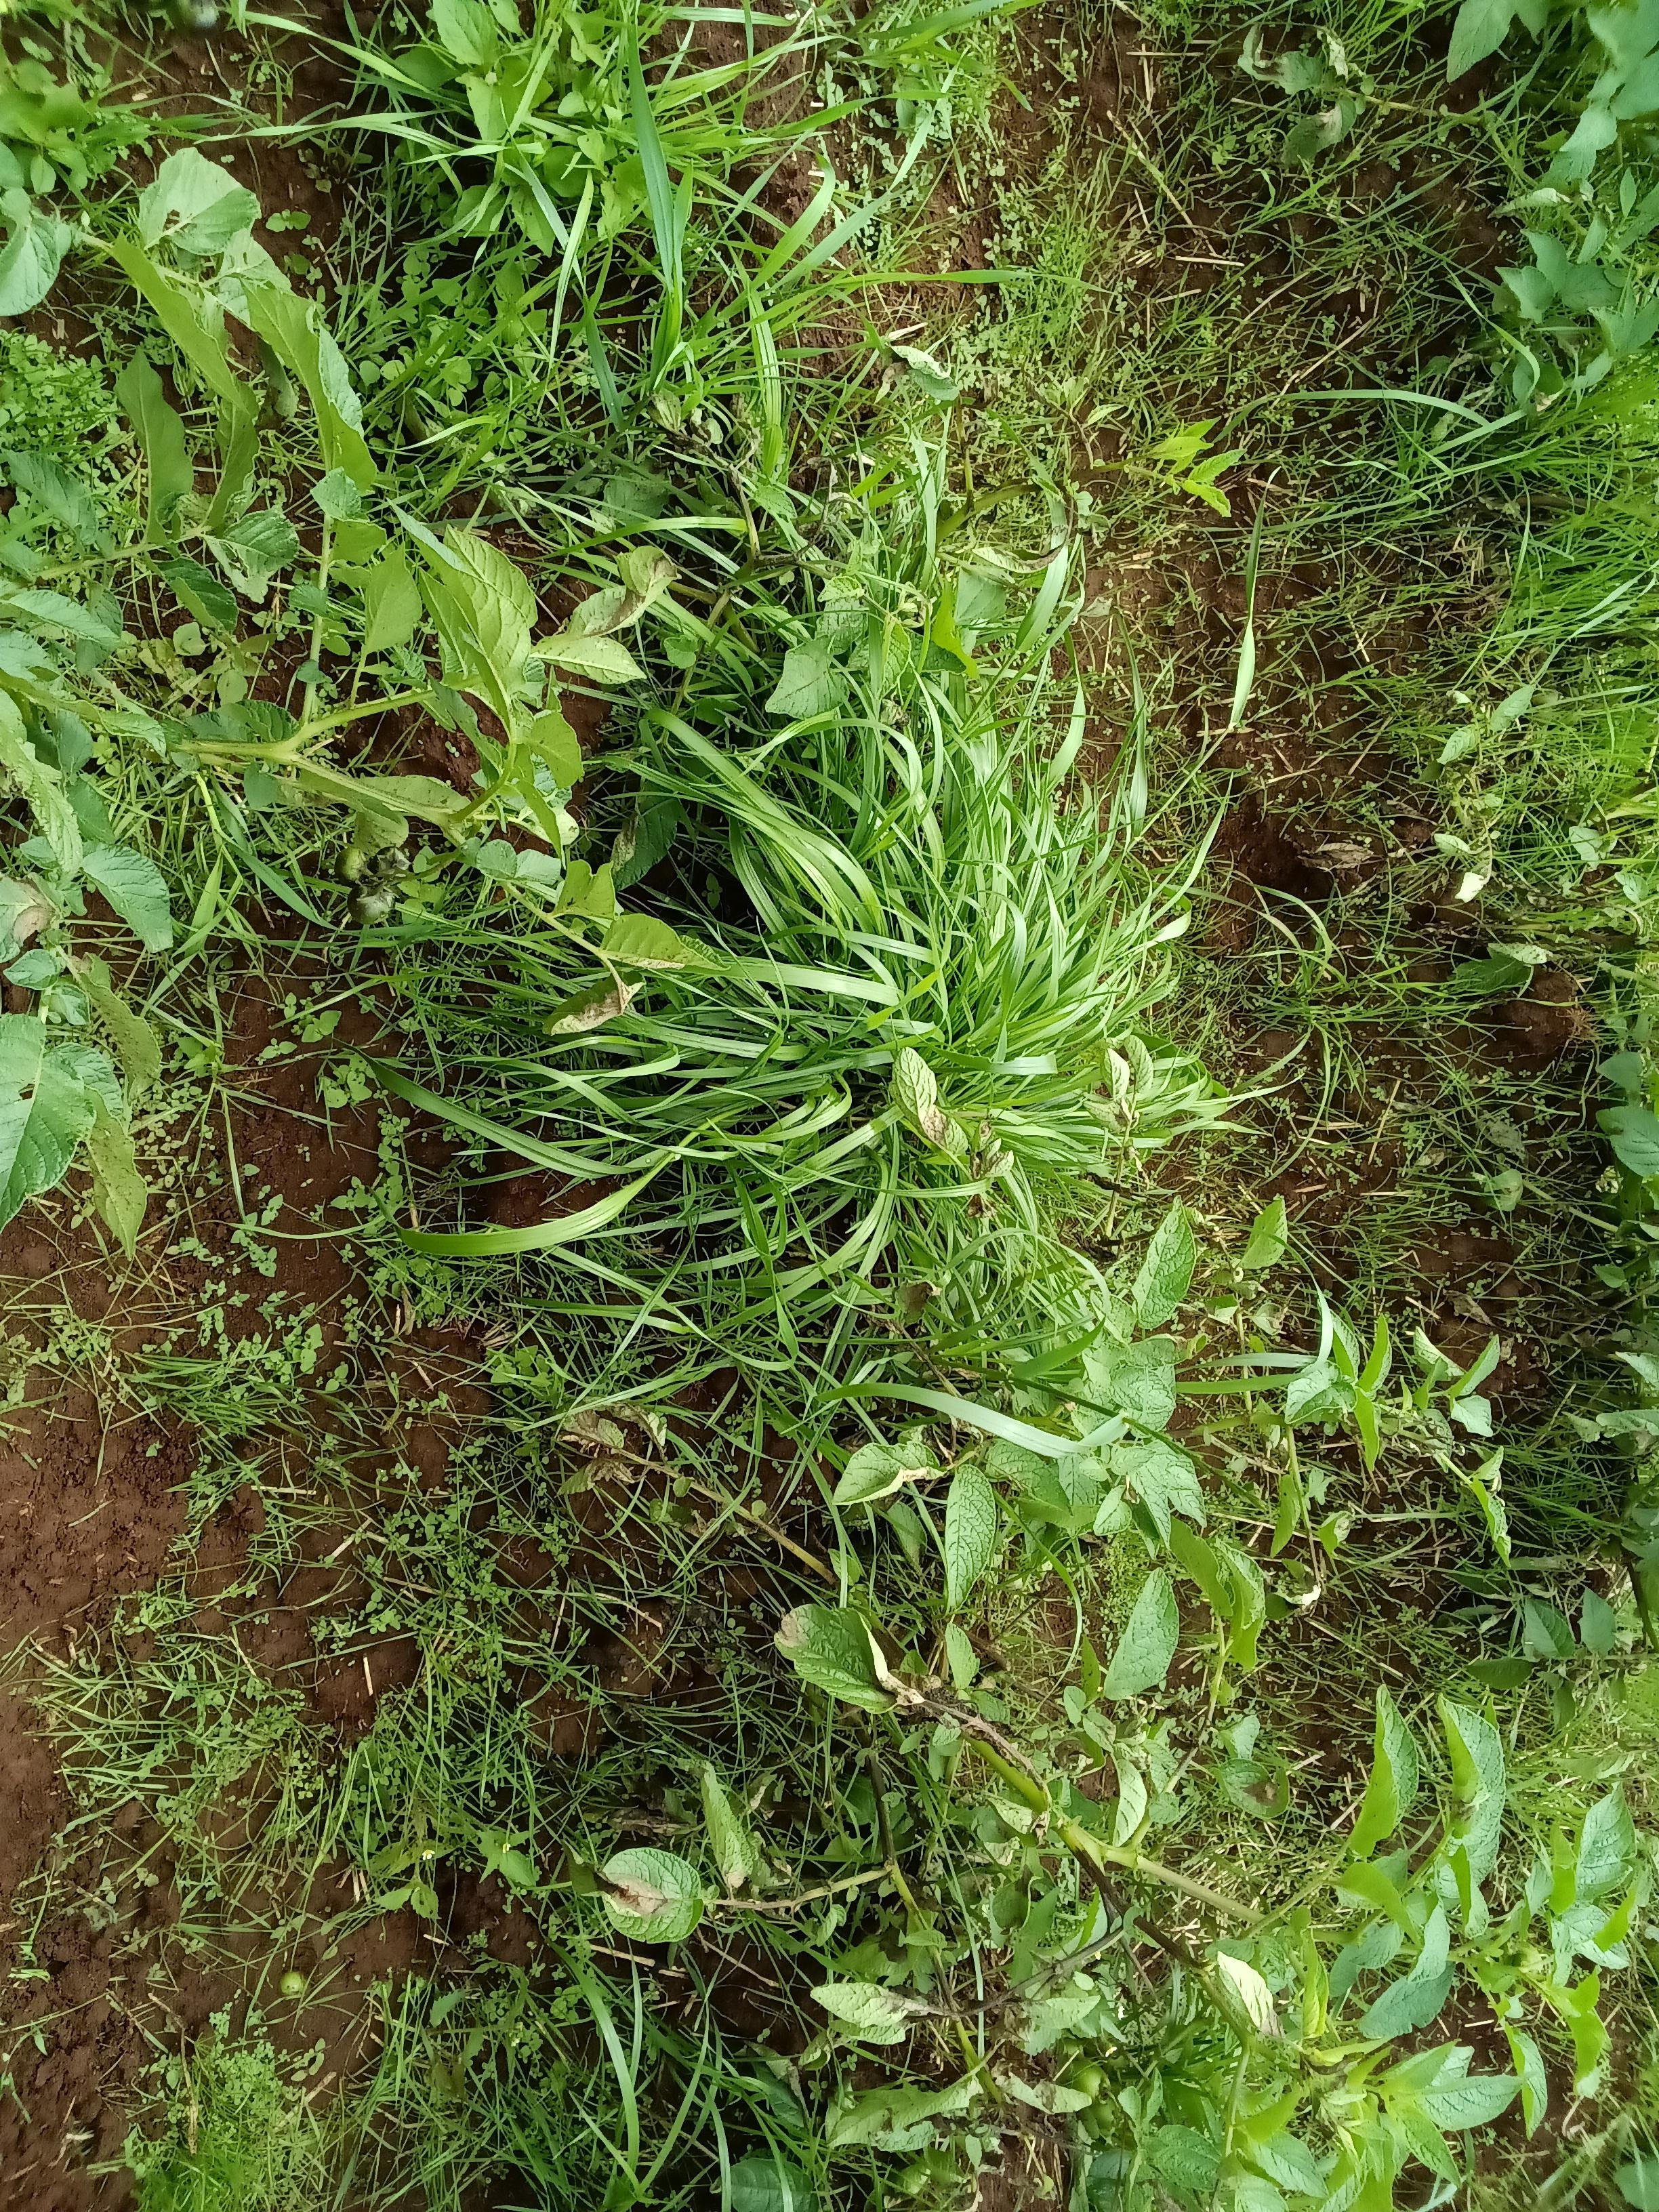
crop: potato
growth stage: harvest maturity
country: Kenya
